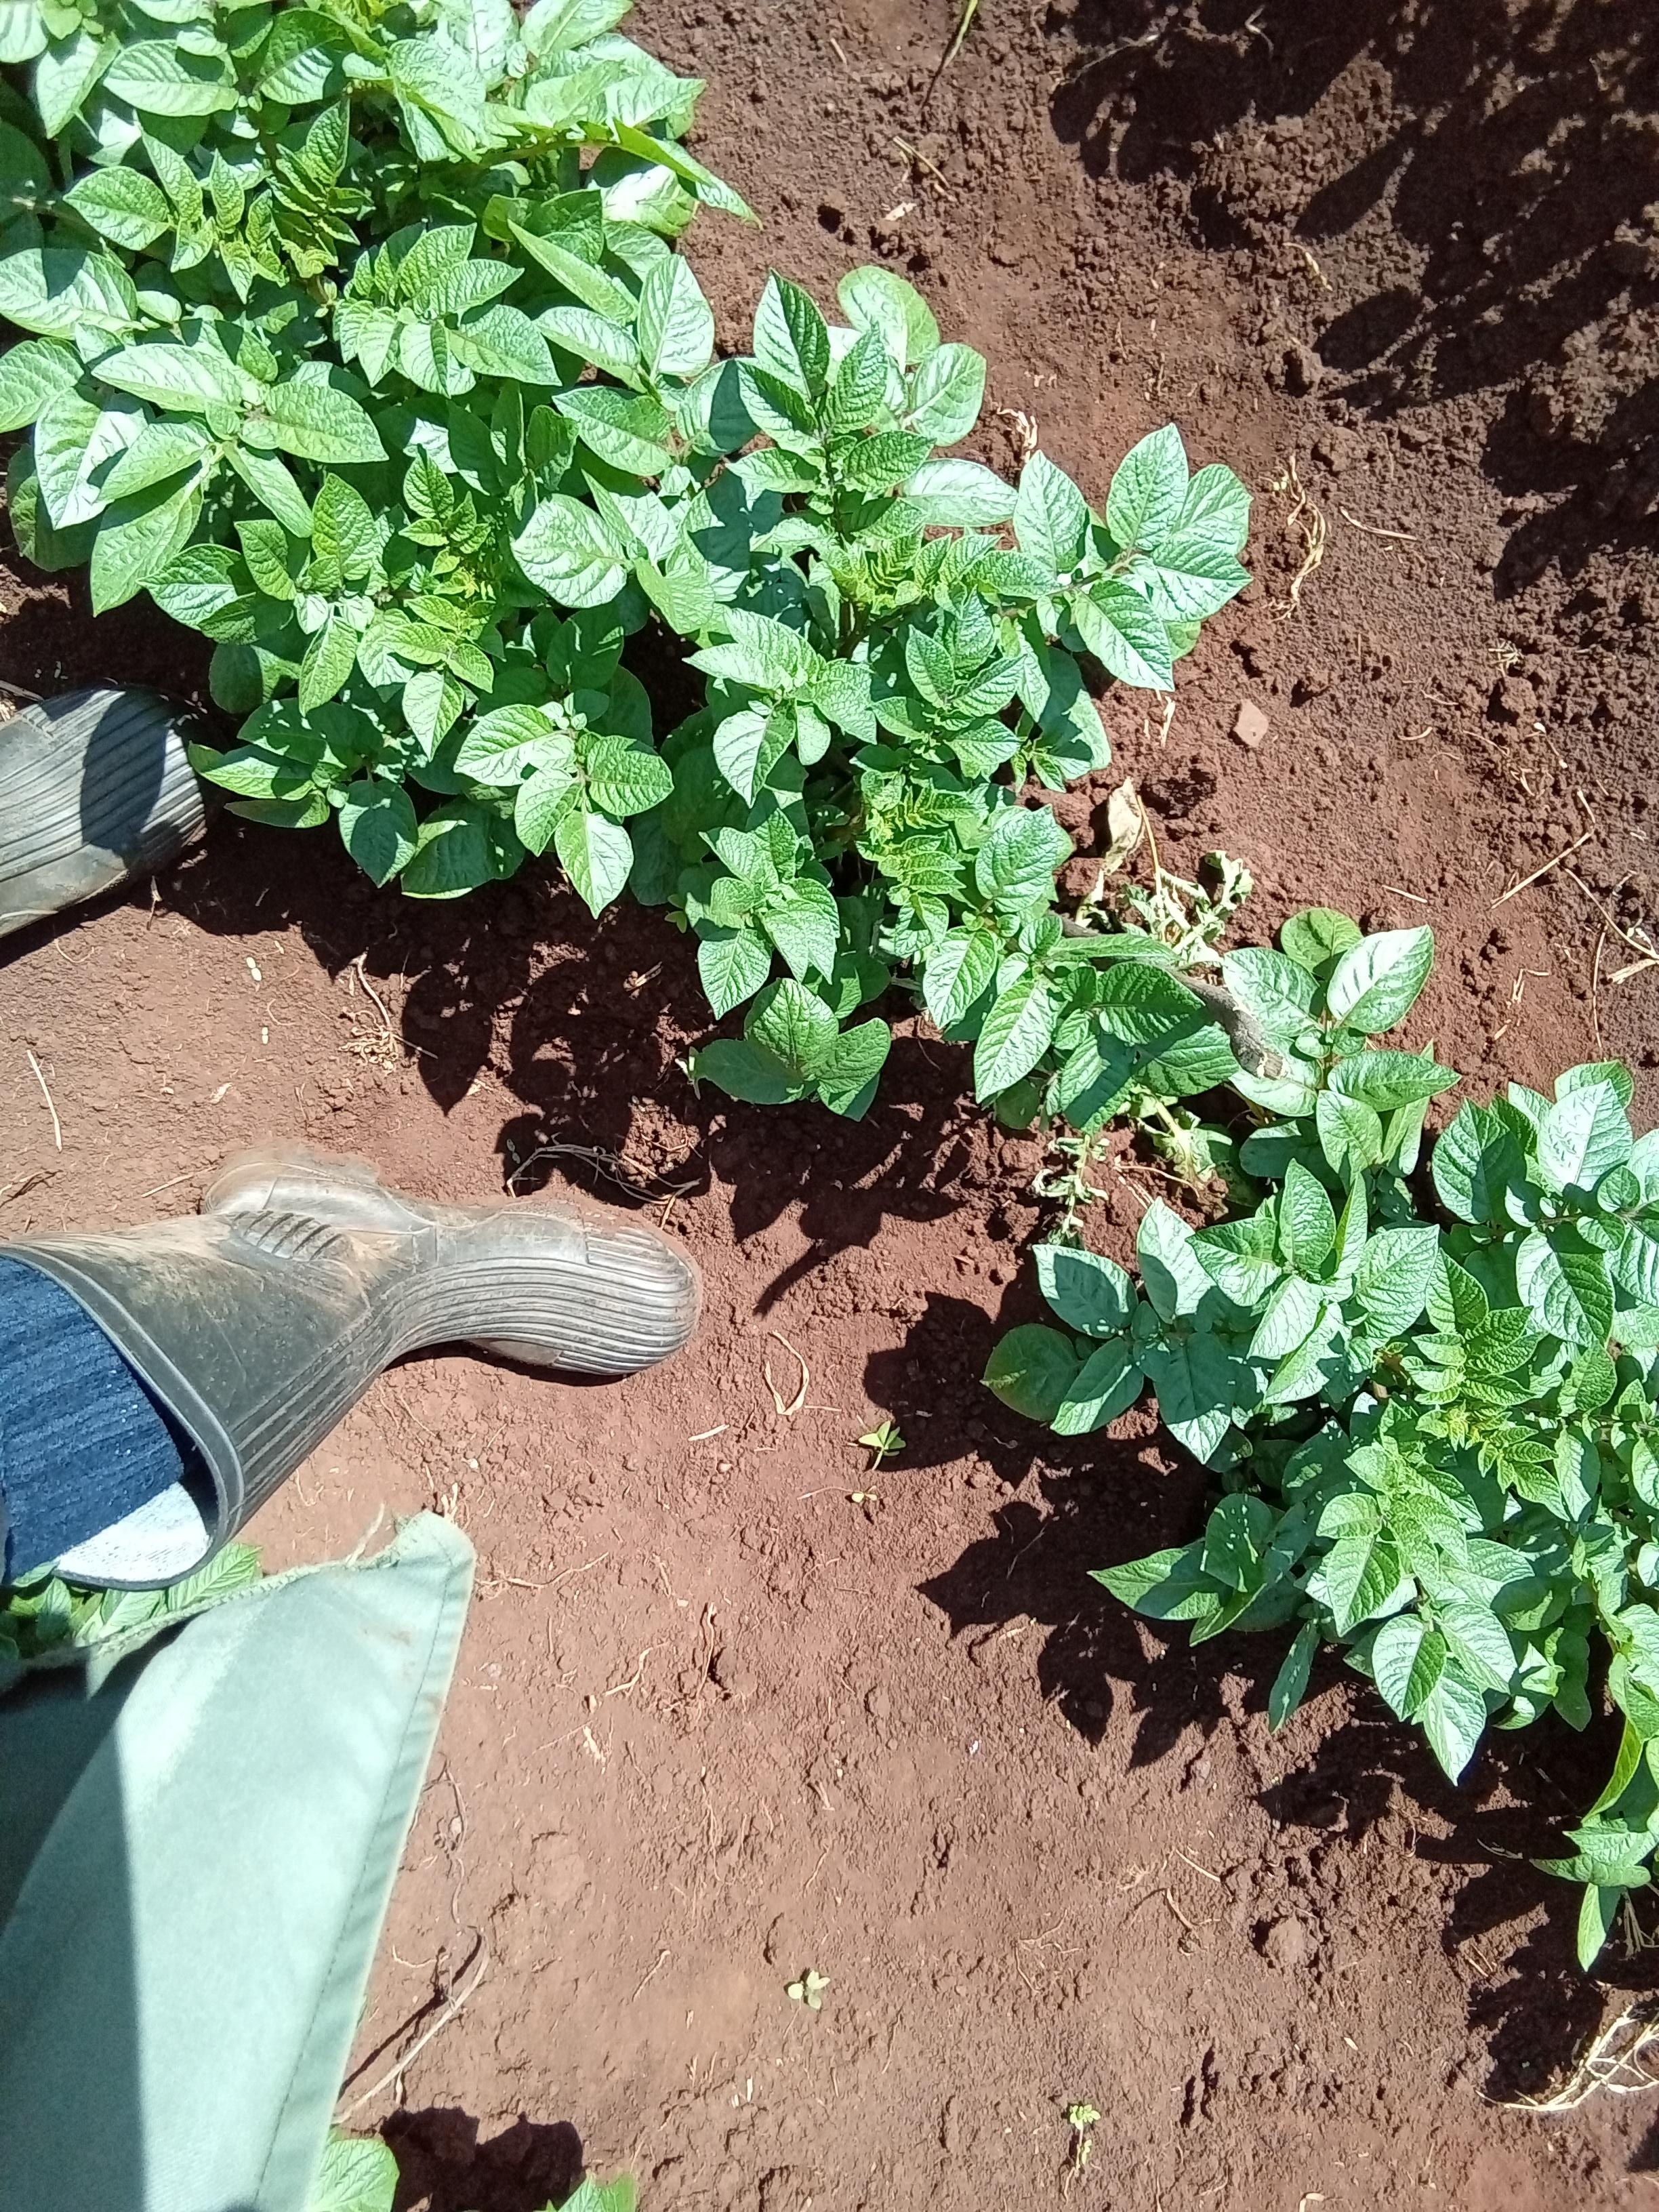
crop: potato
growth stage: vegetative
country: Kenya
